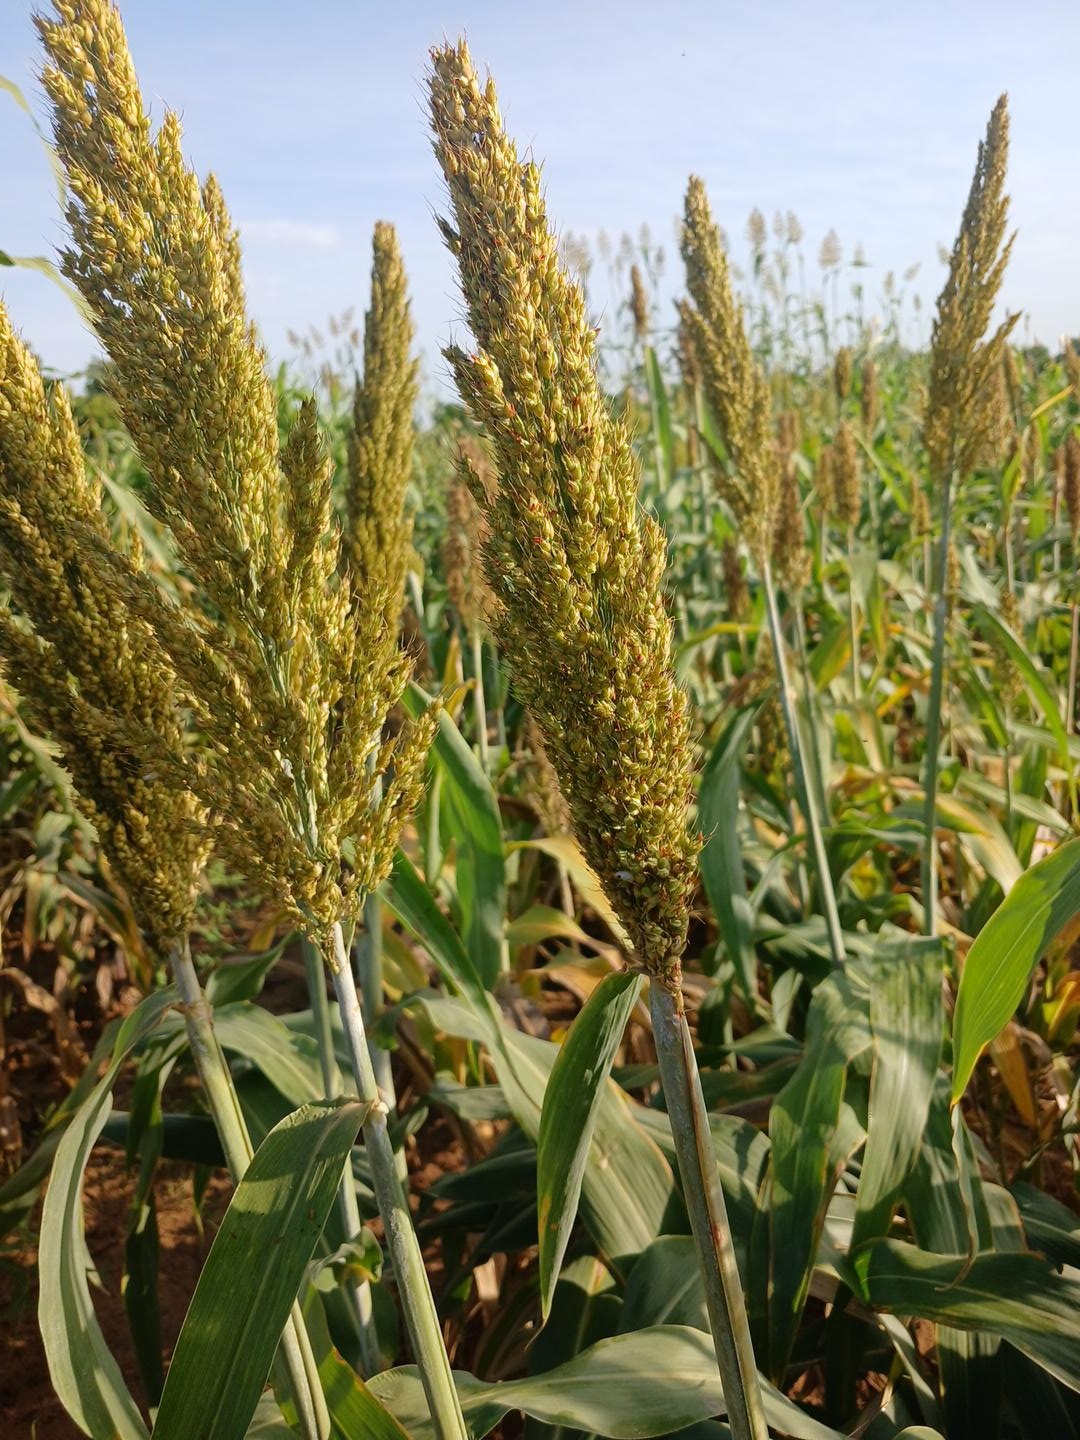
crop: sorghum
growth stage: filling grain
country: Senegal
